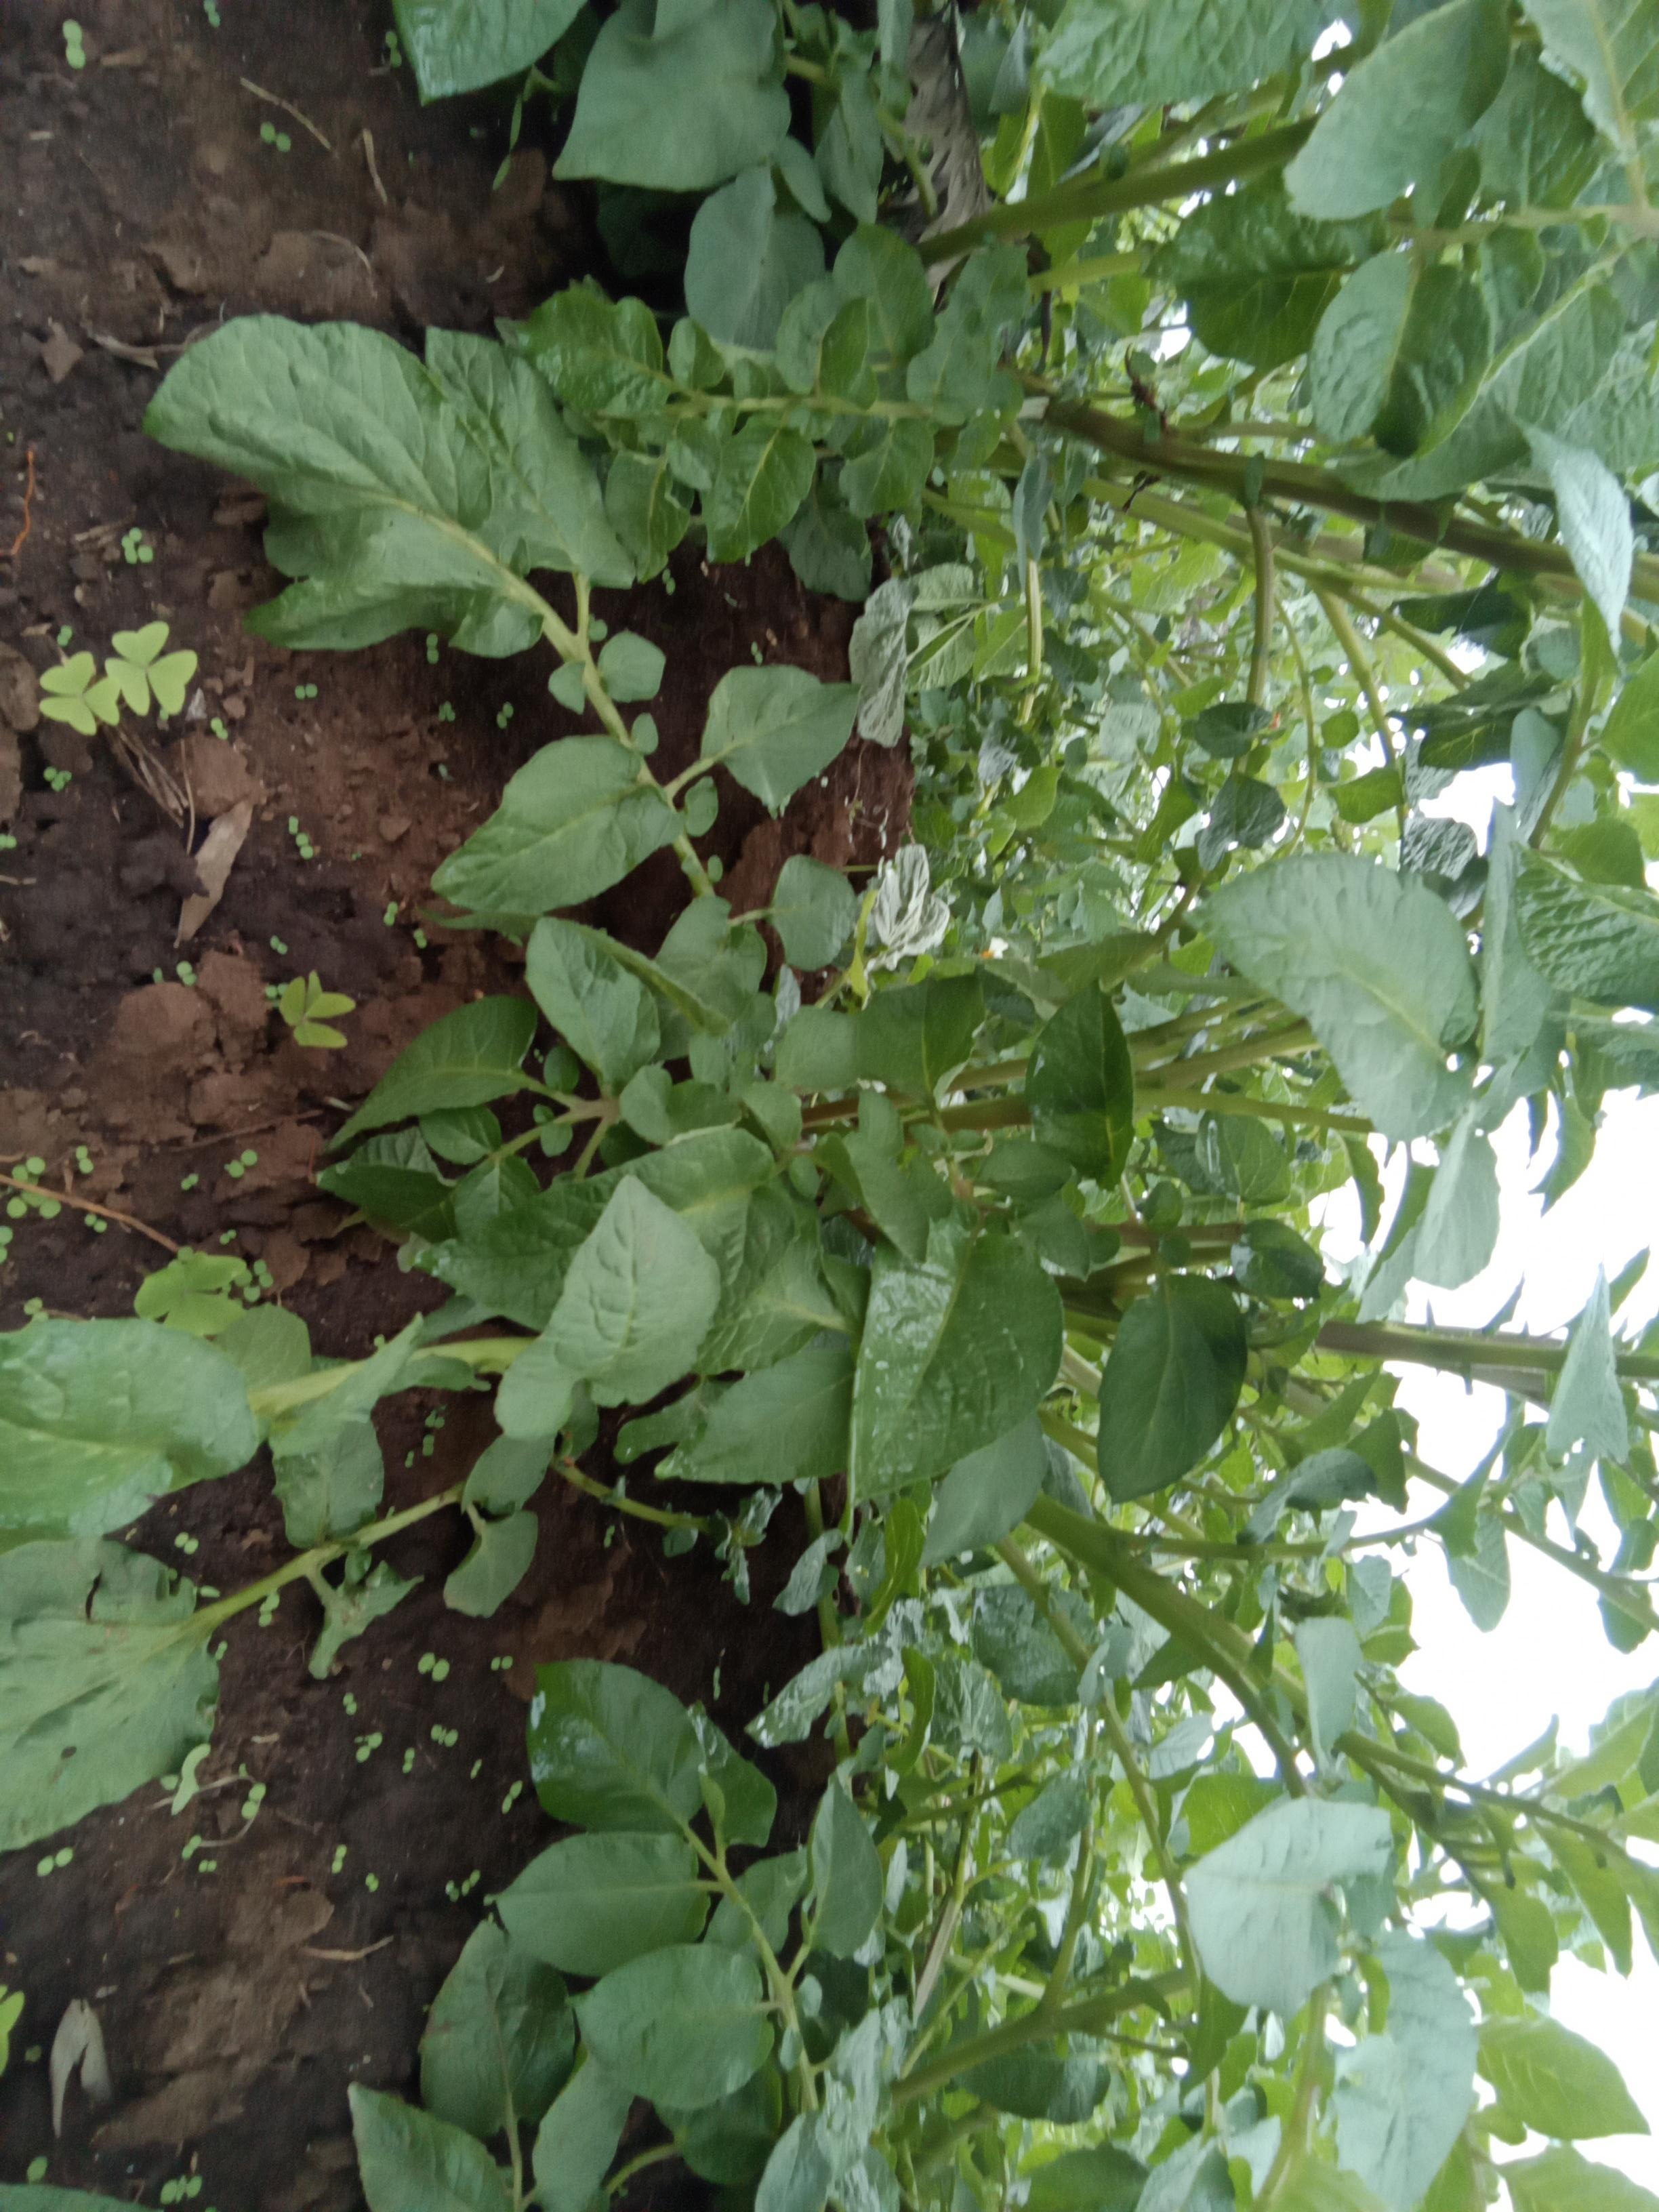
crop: potato
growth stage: flowering
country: Kenya
